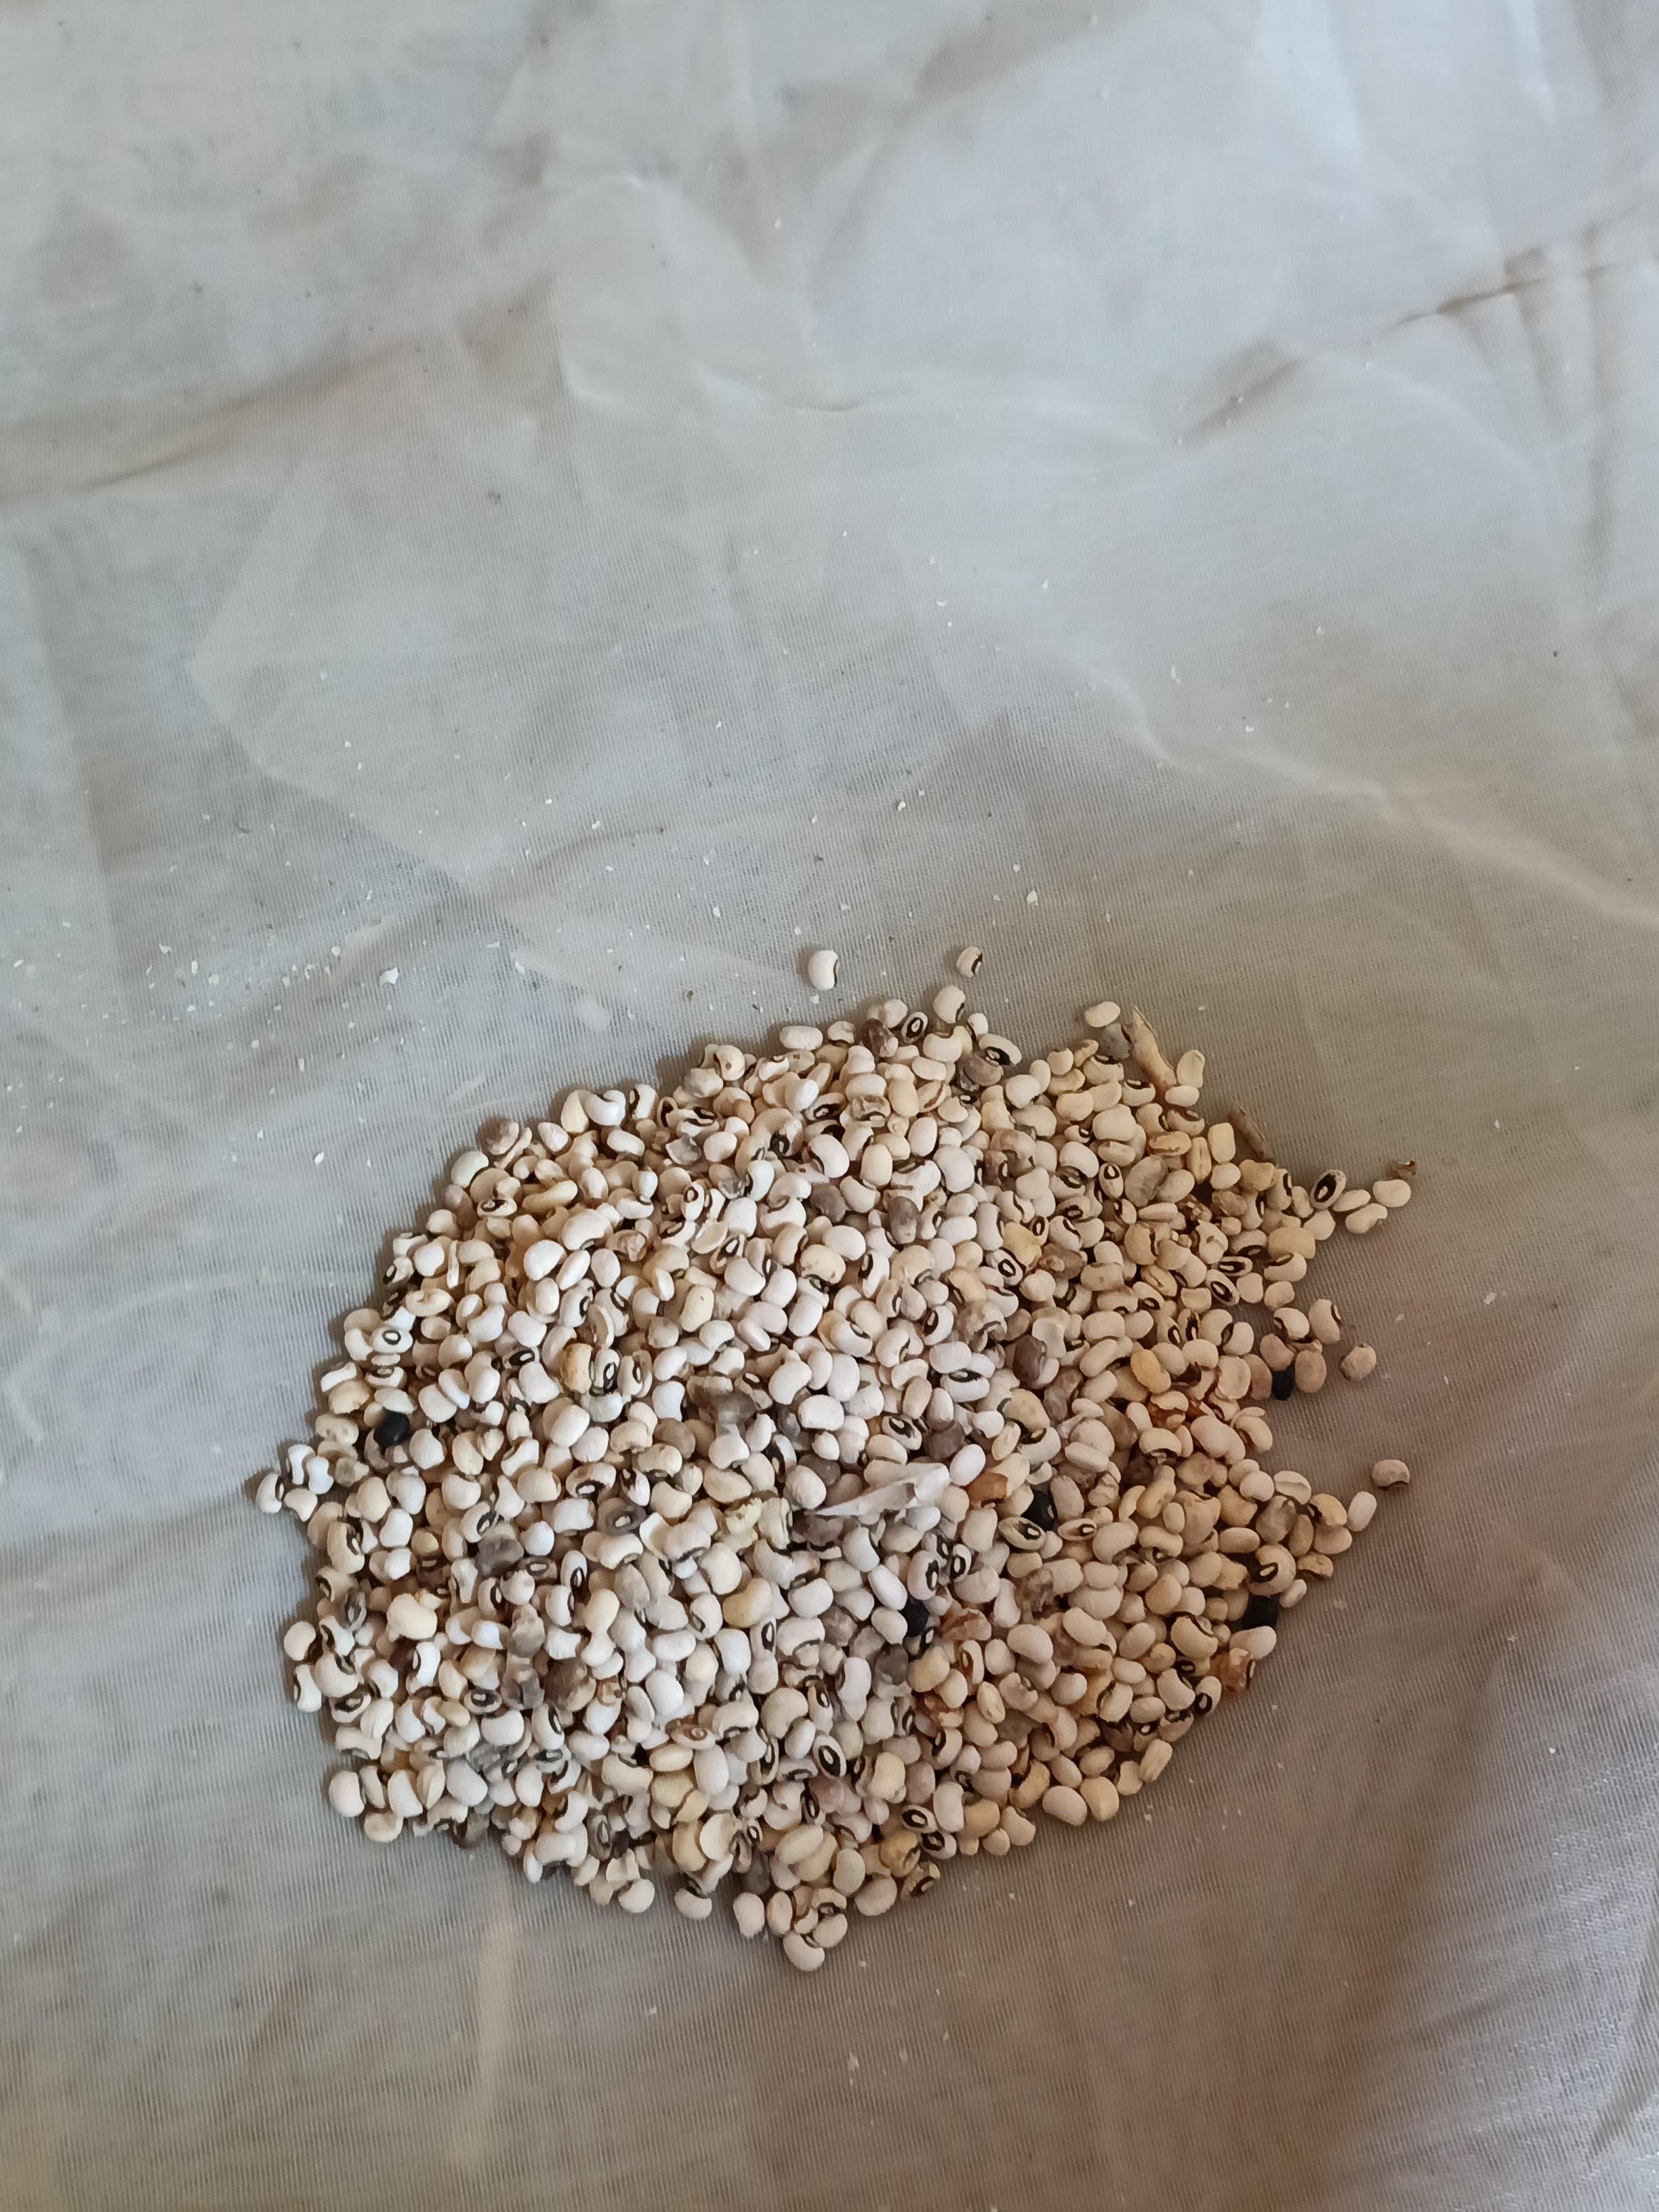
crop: cowpea
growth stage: harvest
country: Nigeria
